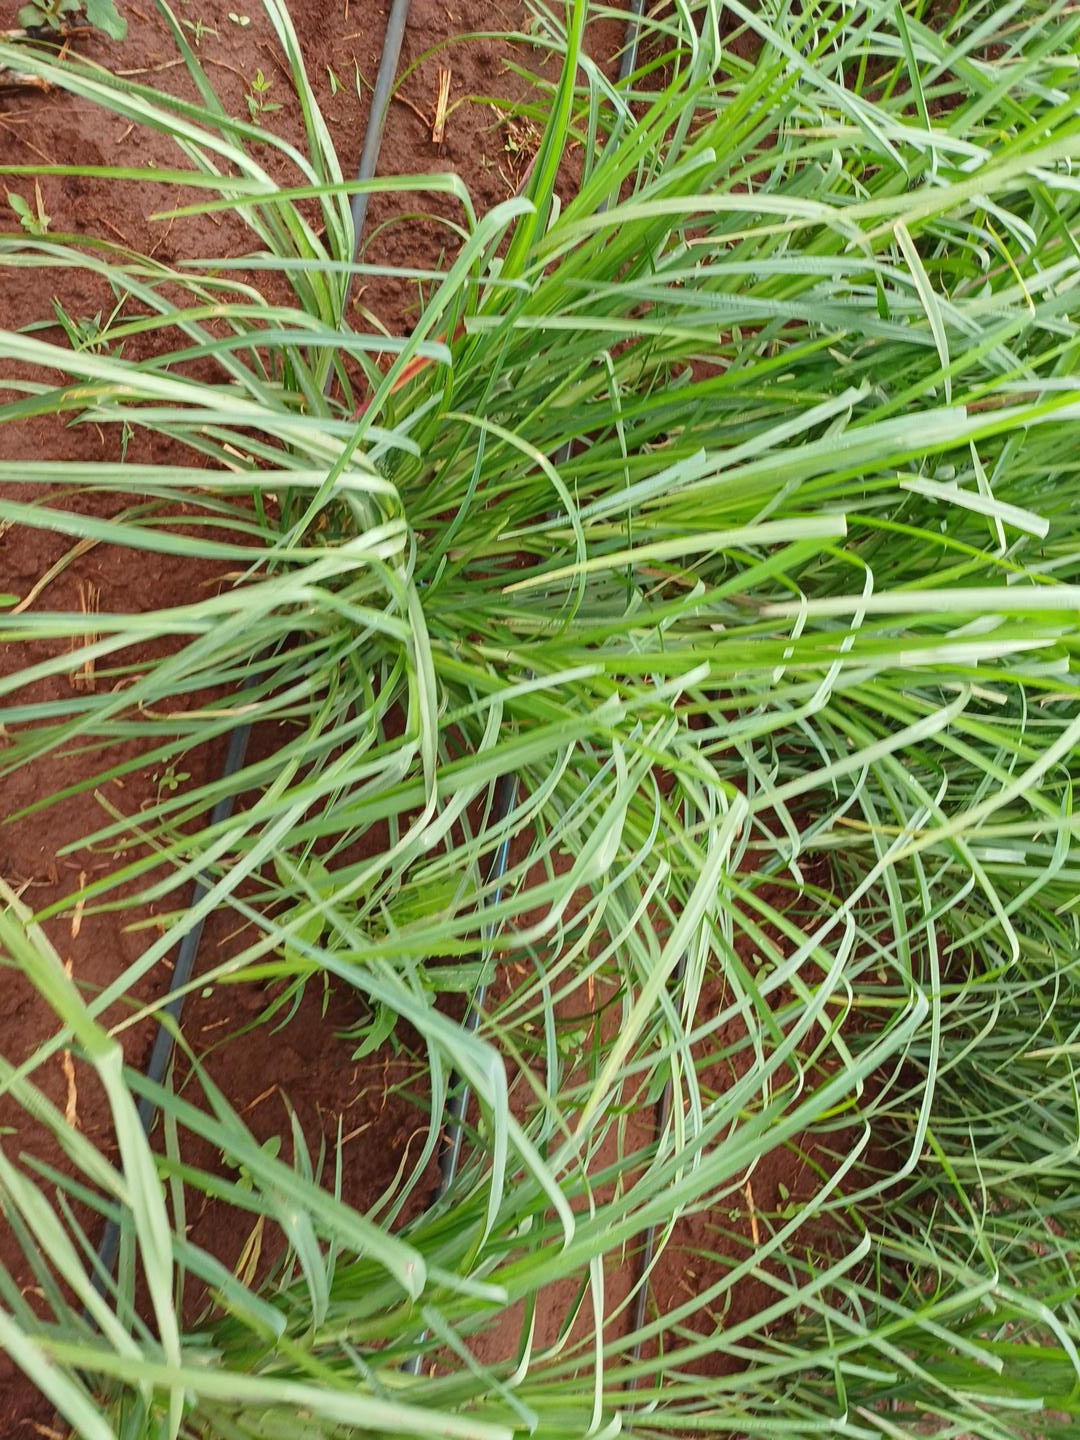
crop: finger millet
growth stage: vegetative
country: Kenya
